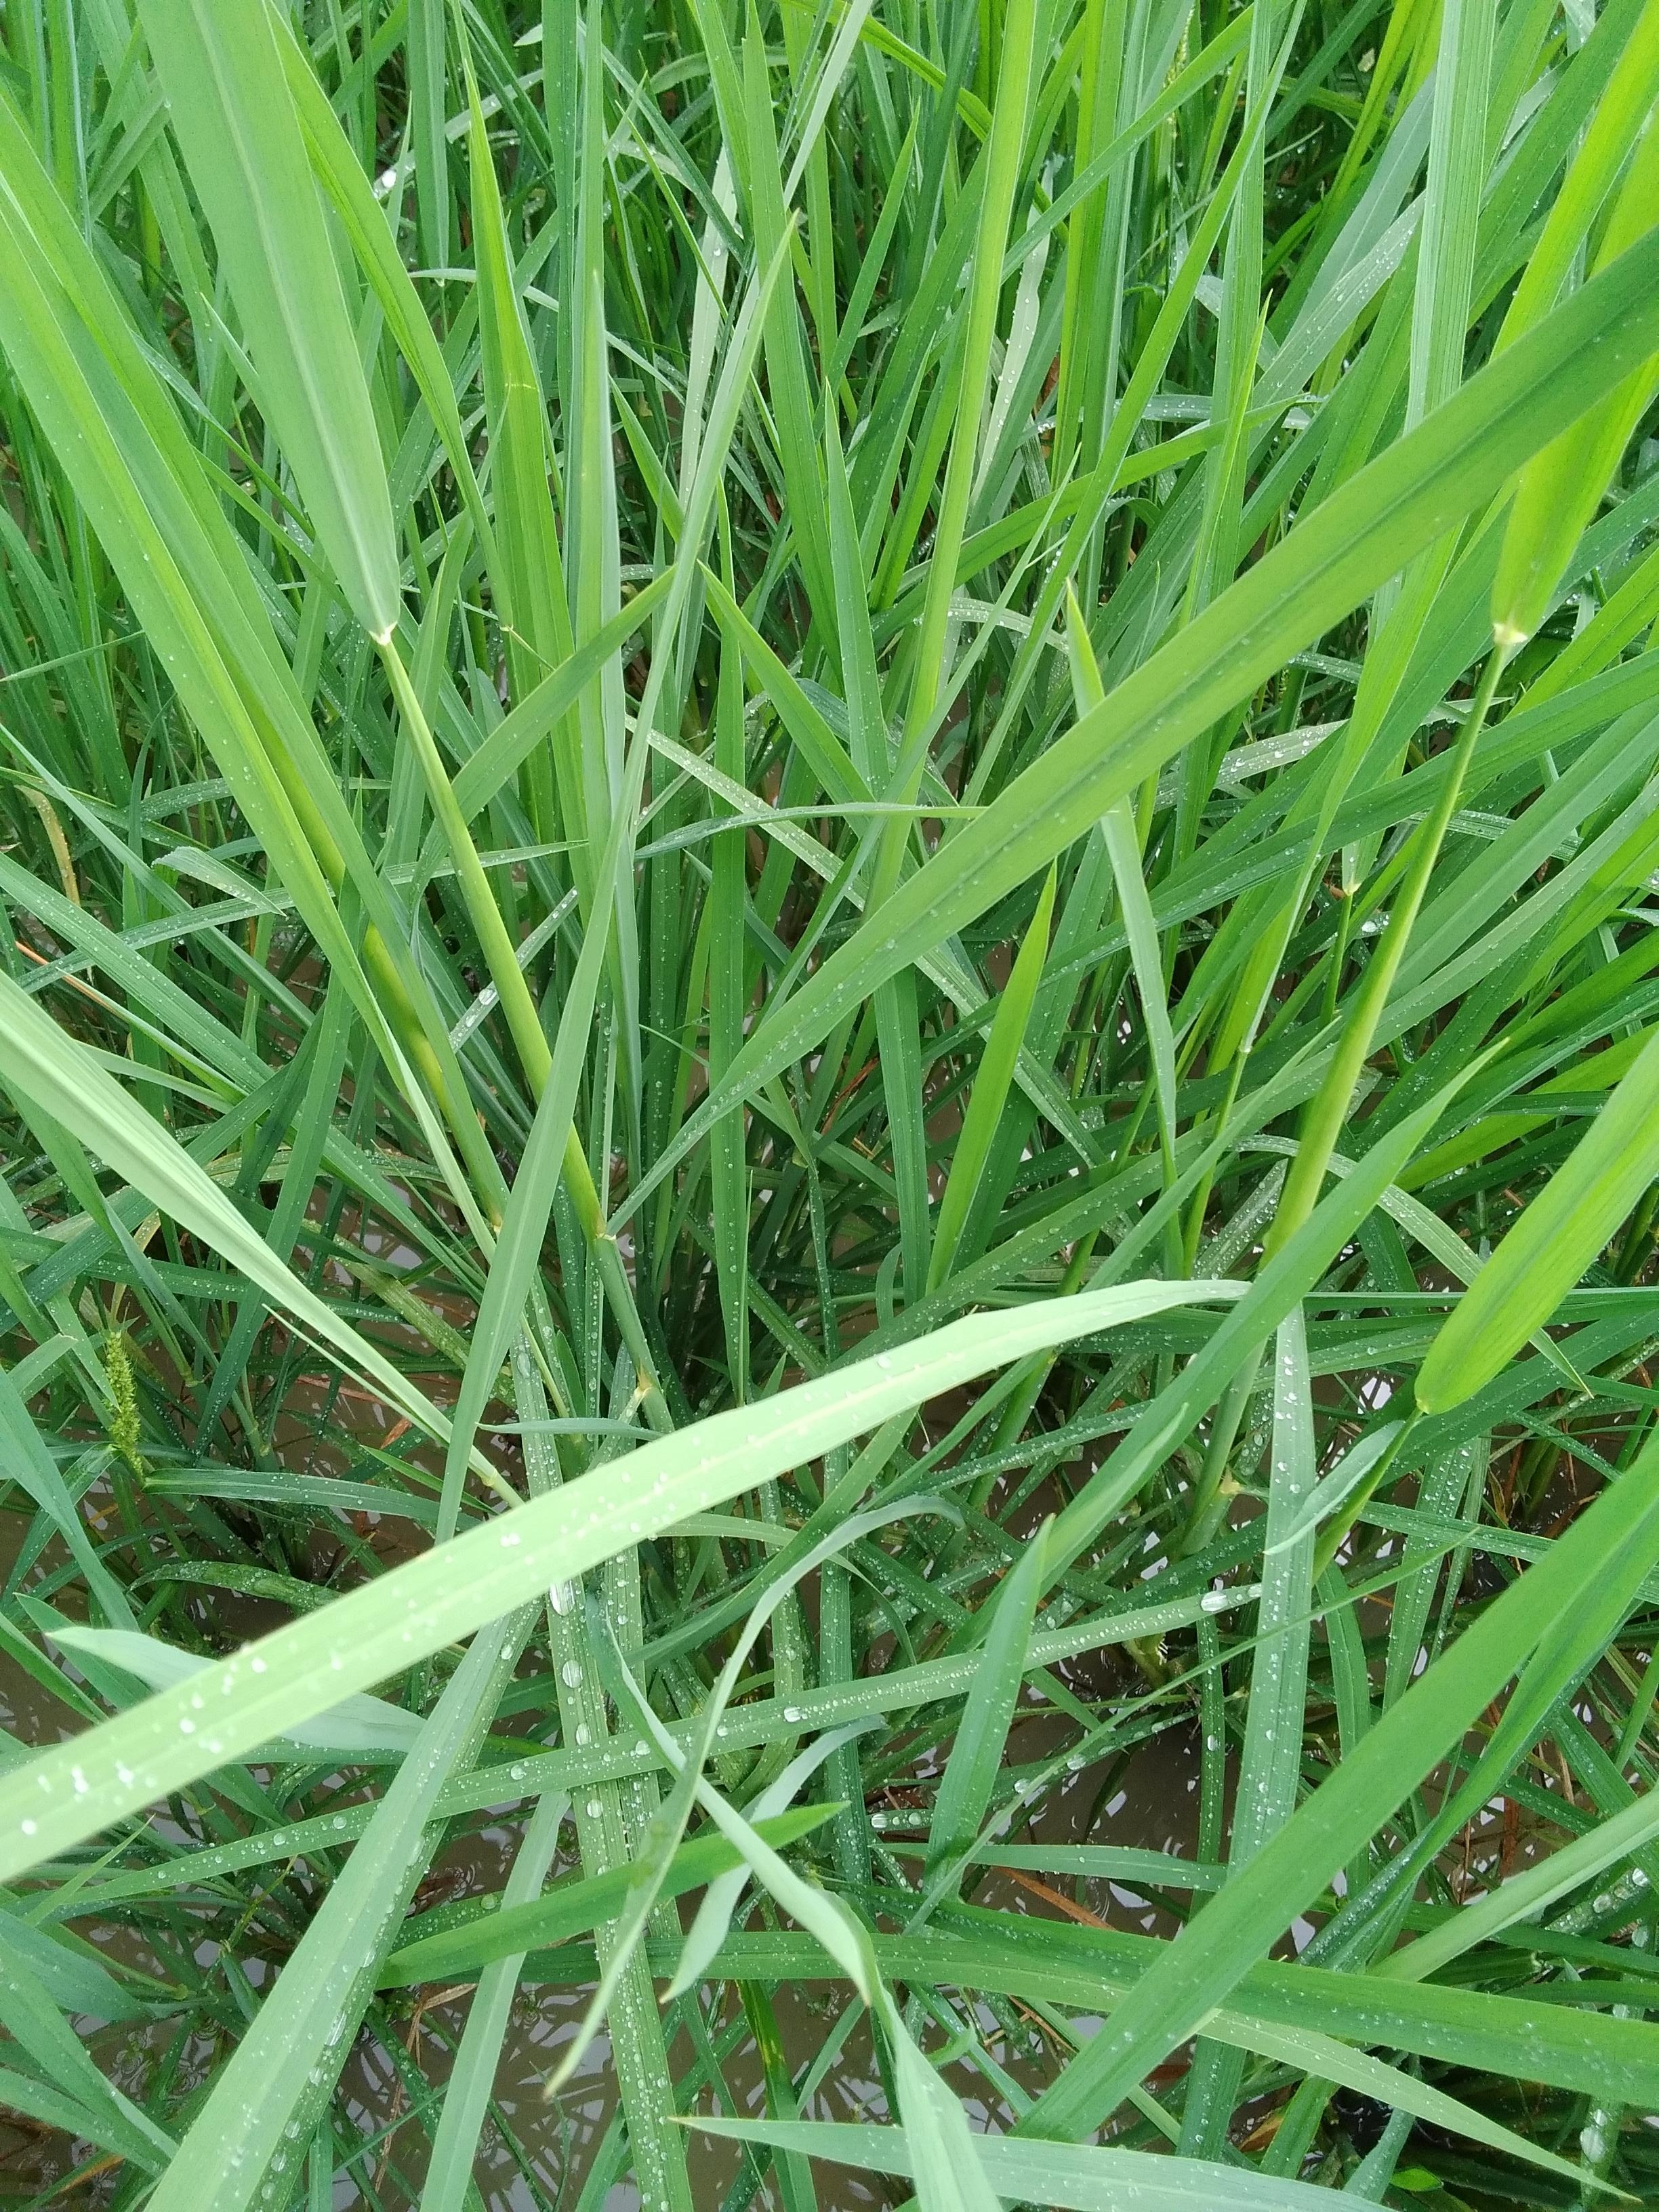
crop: rice
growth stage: booting
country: Nigeria
